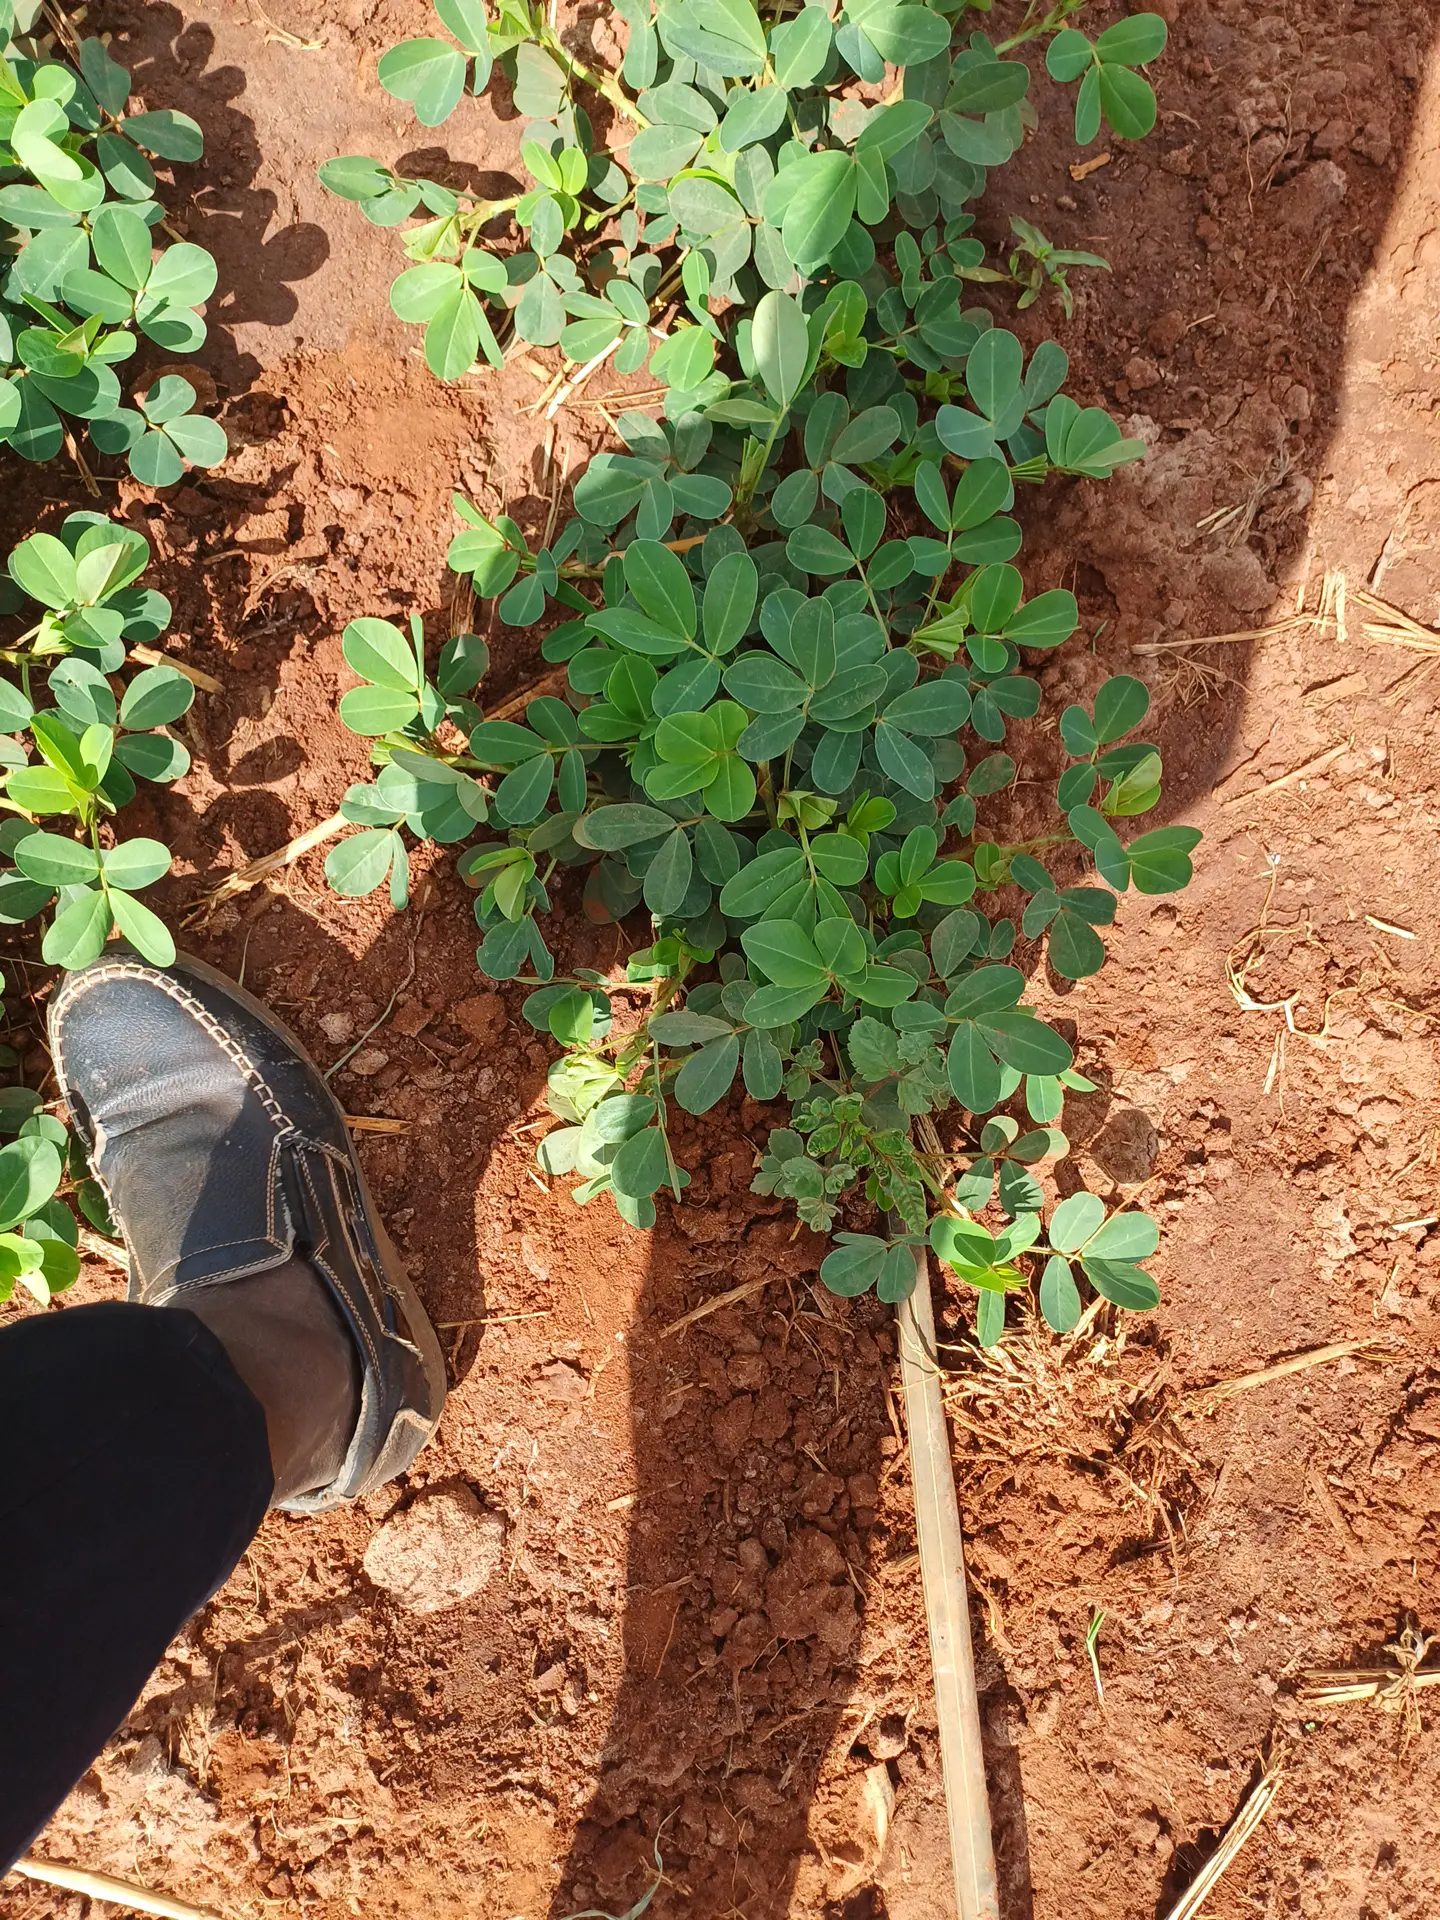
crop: groundnut
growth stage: vegetative
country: Kenya
